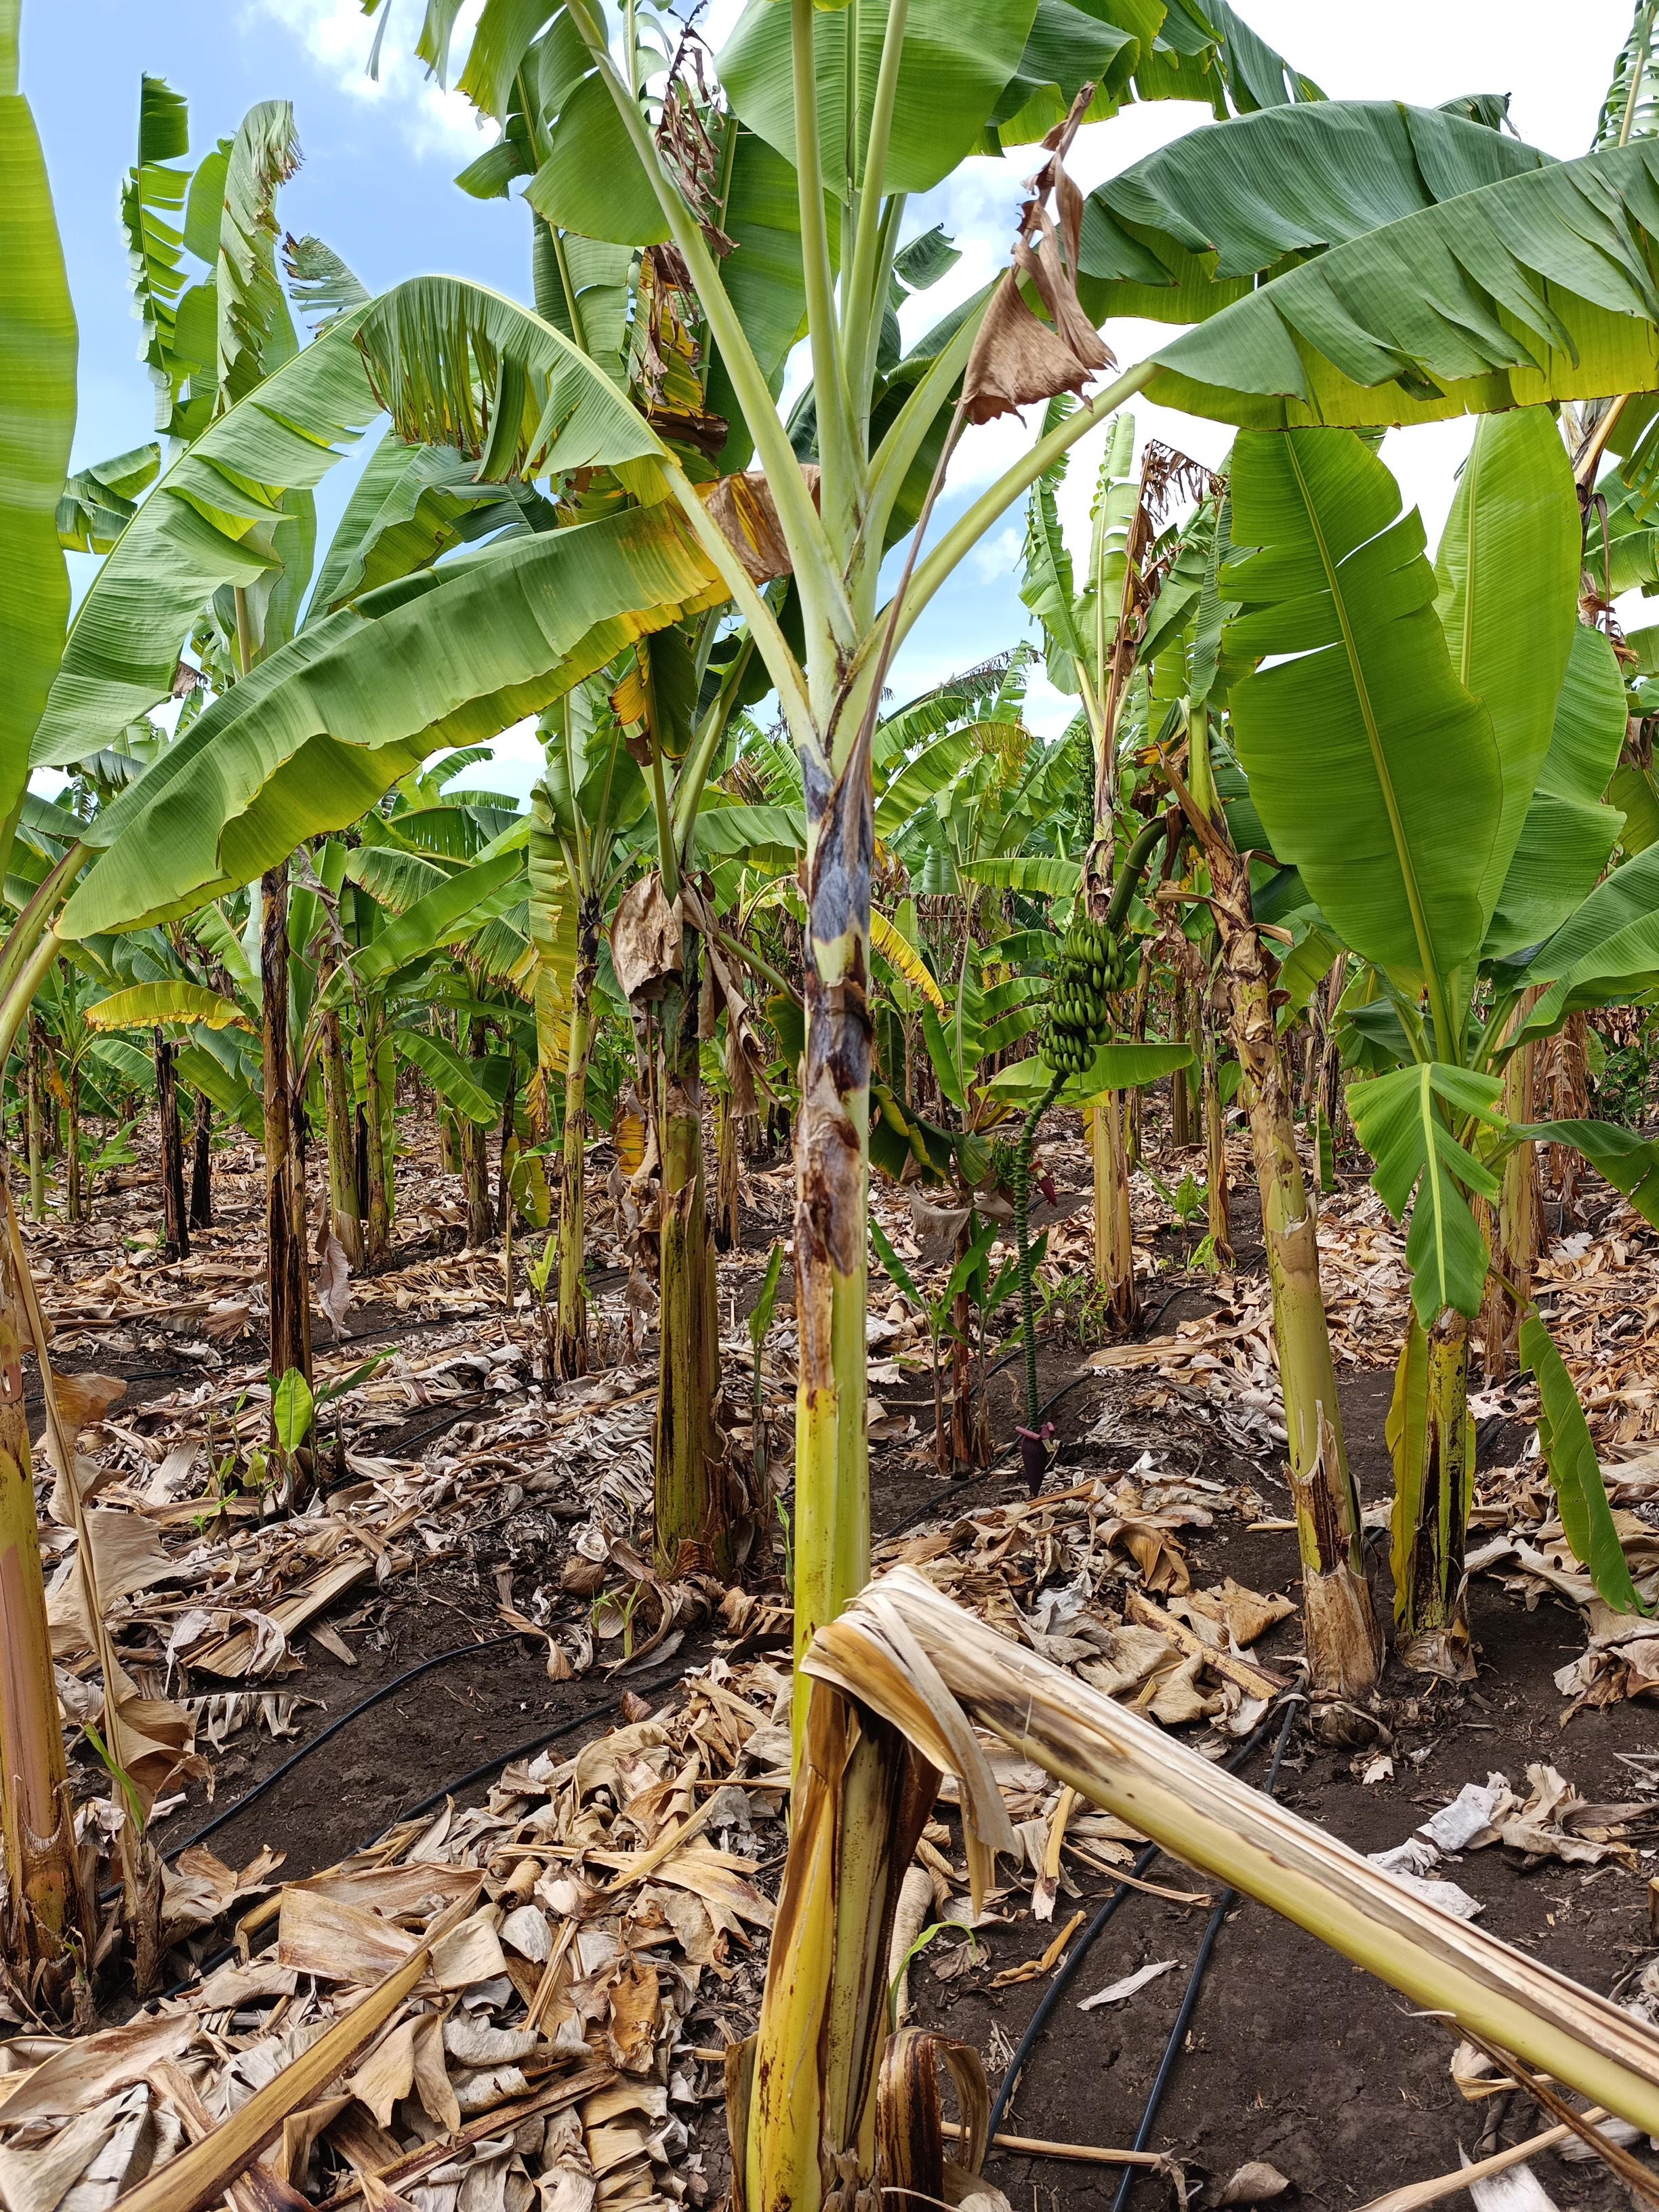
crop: banana
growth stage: vegetative
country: Tanzania
